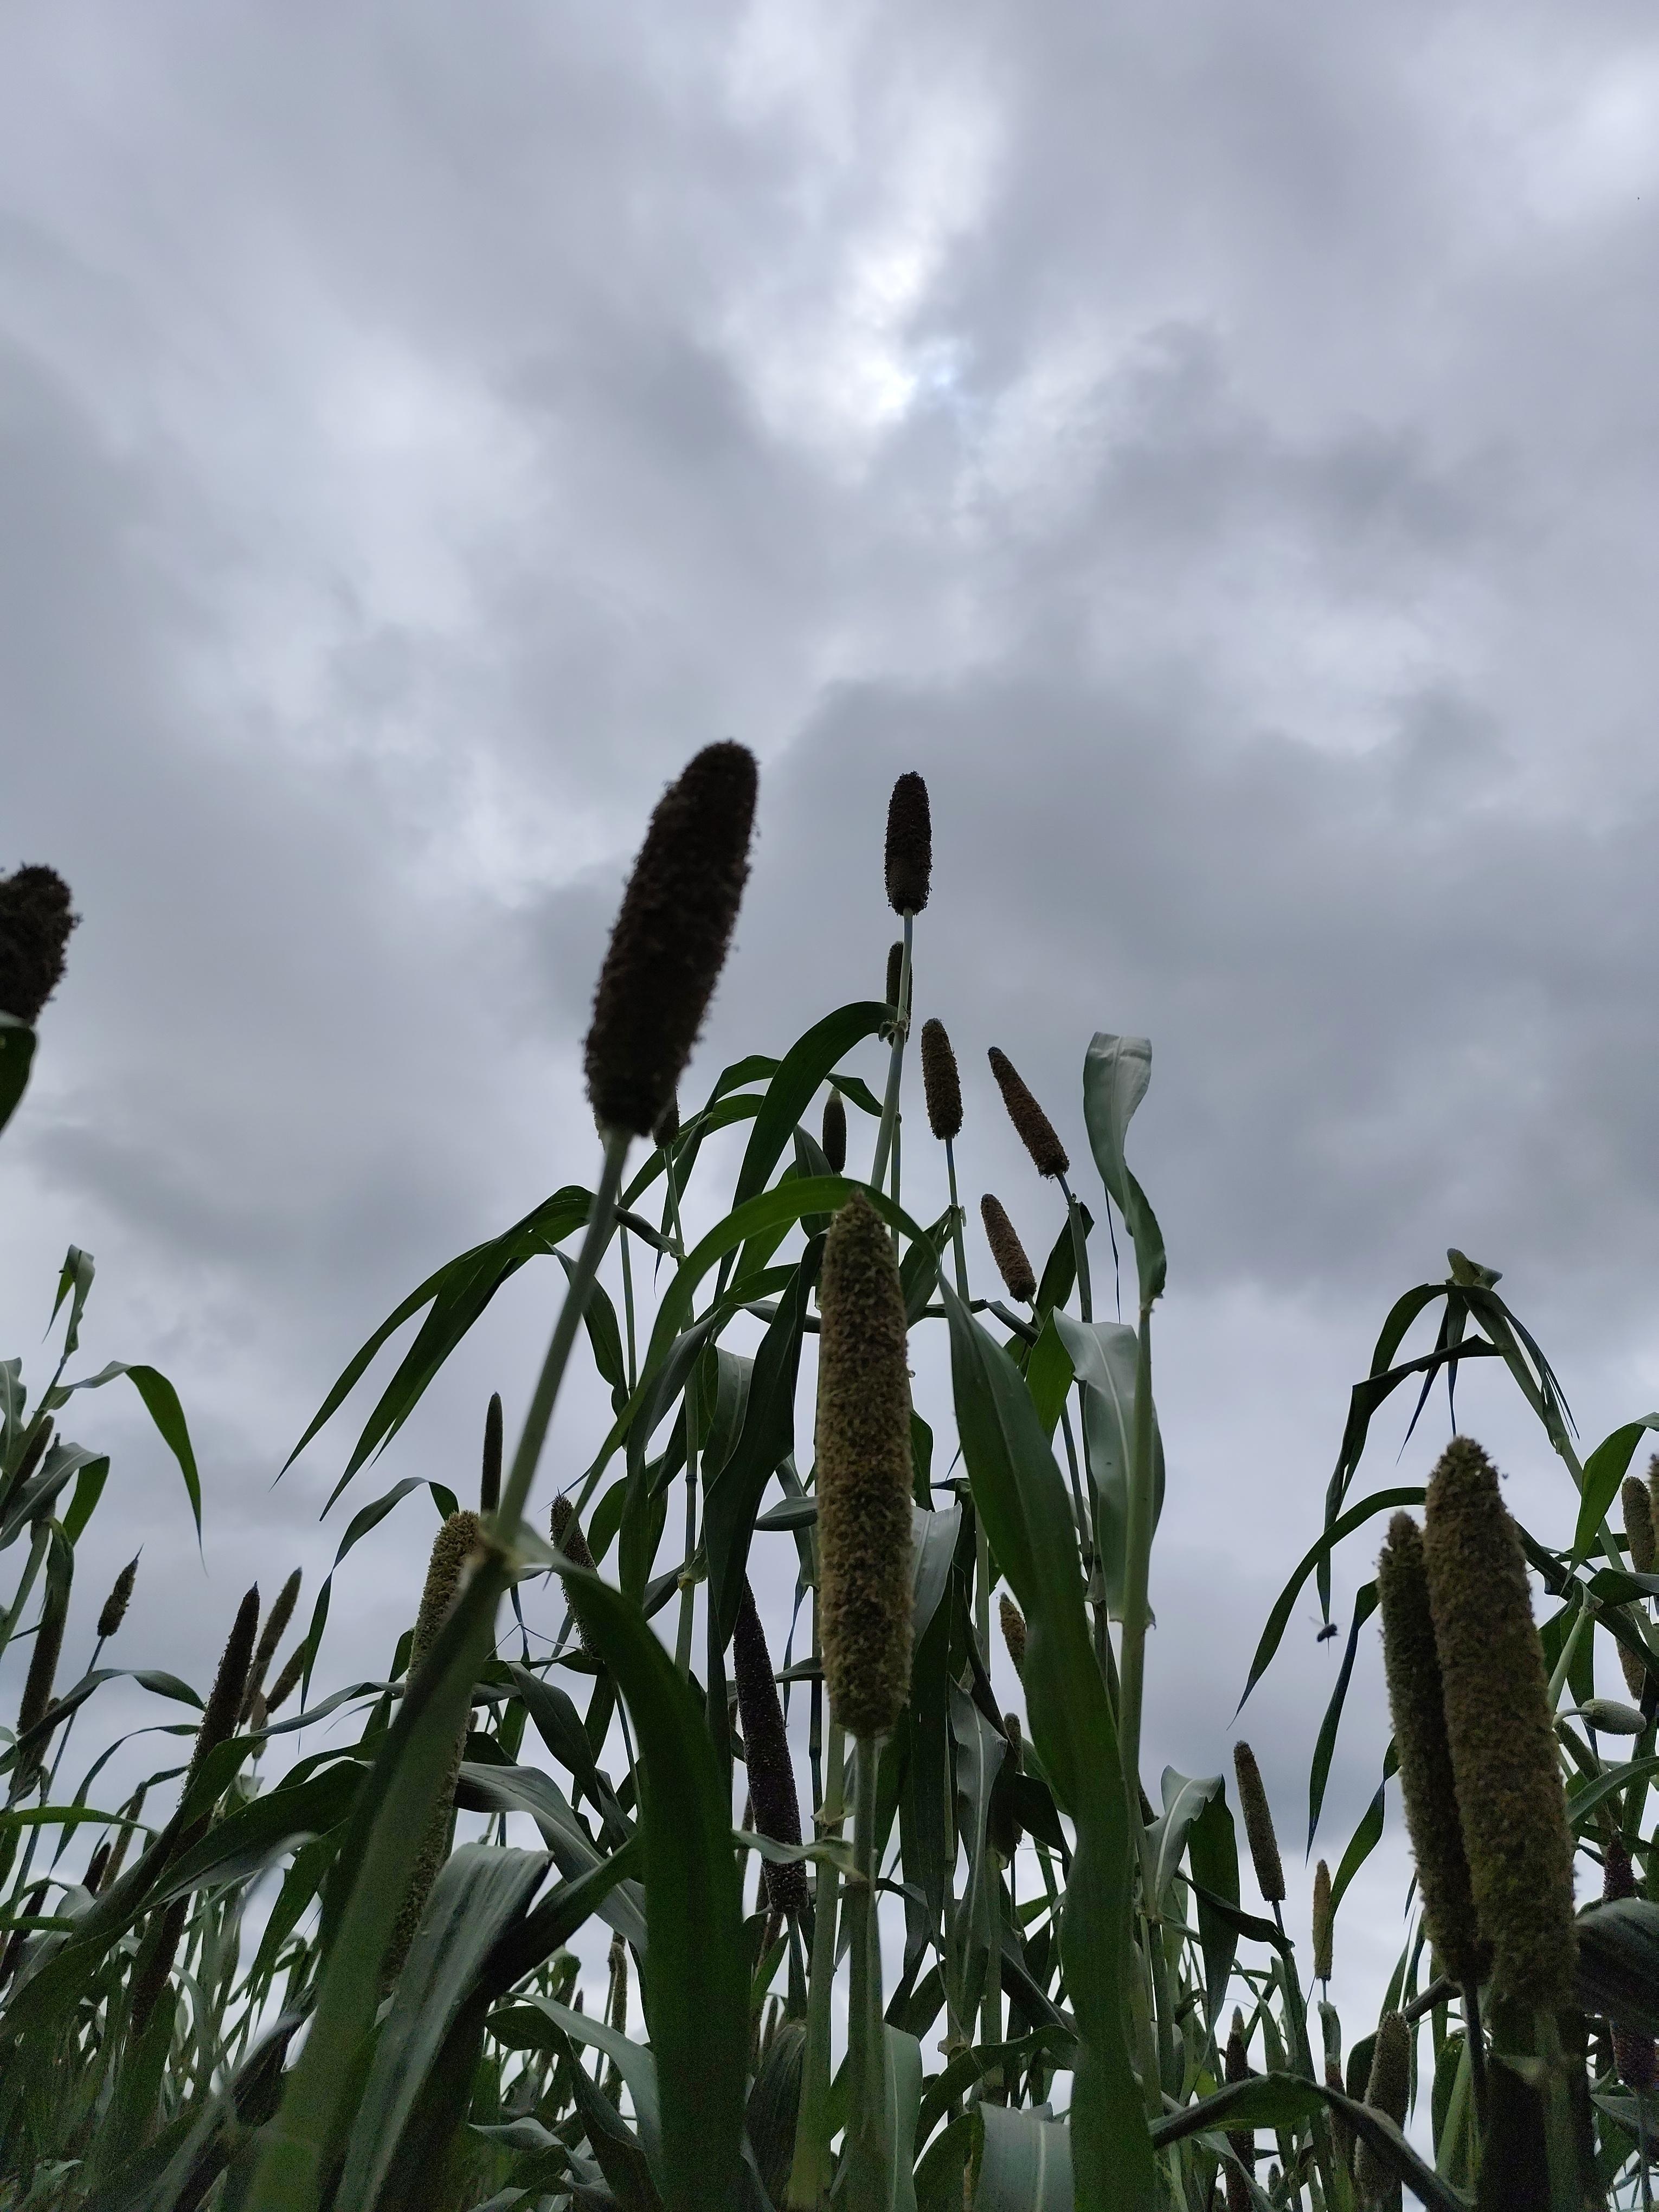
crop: pearl millet
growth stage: heading tuber
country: Tanzania
